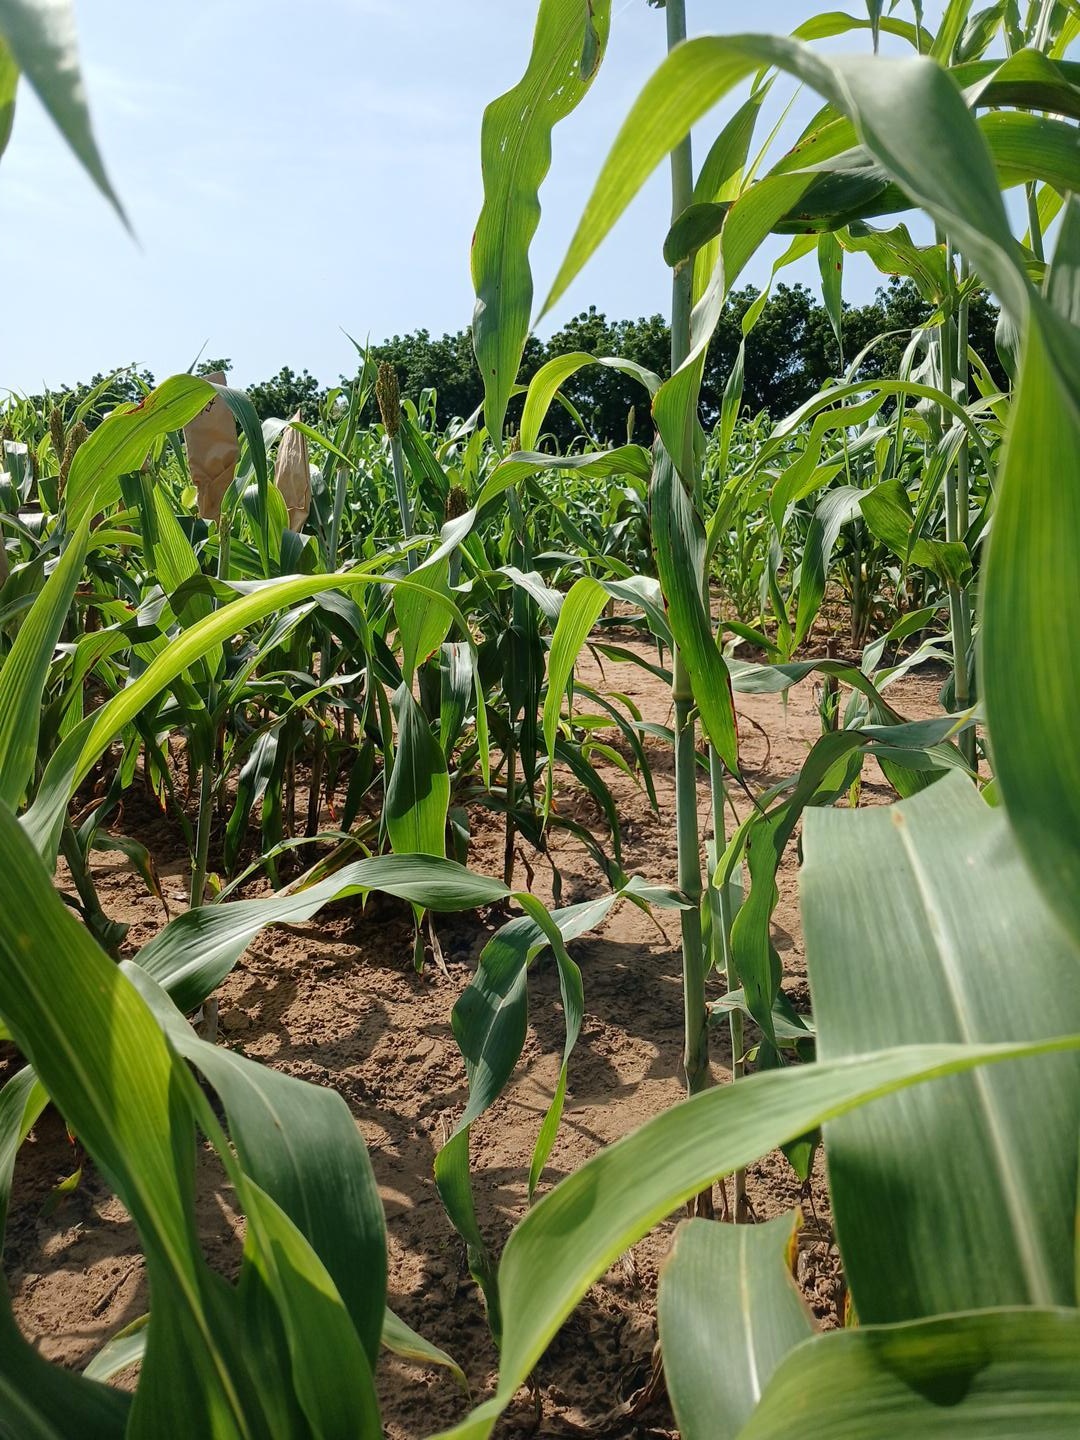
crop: sorghum
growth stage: vegetative
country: Senegal
